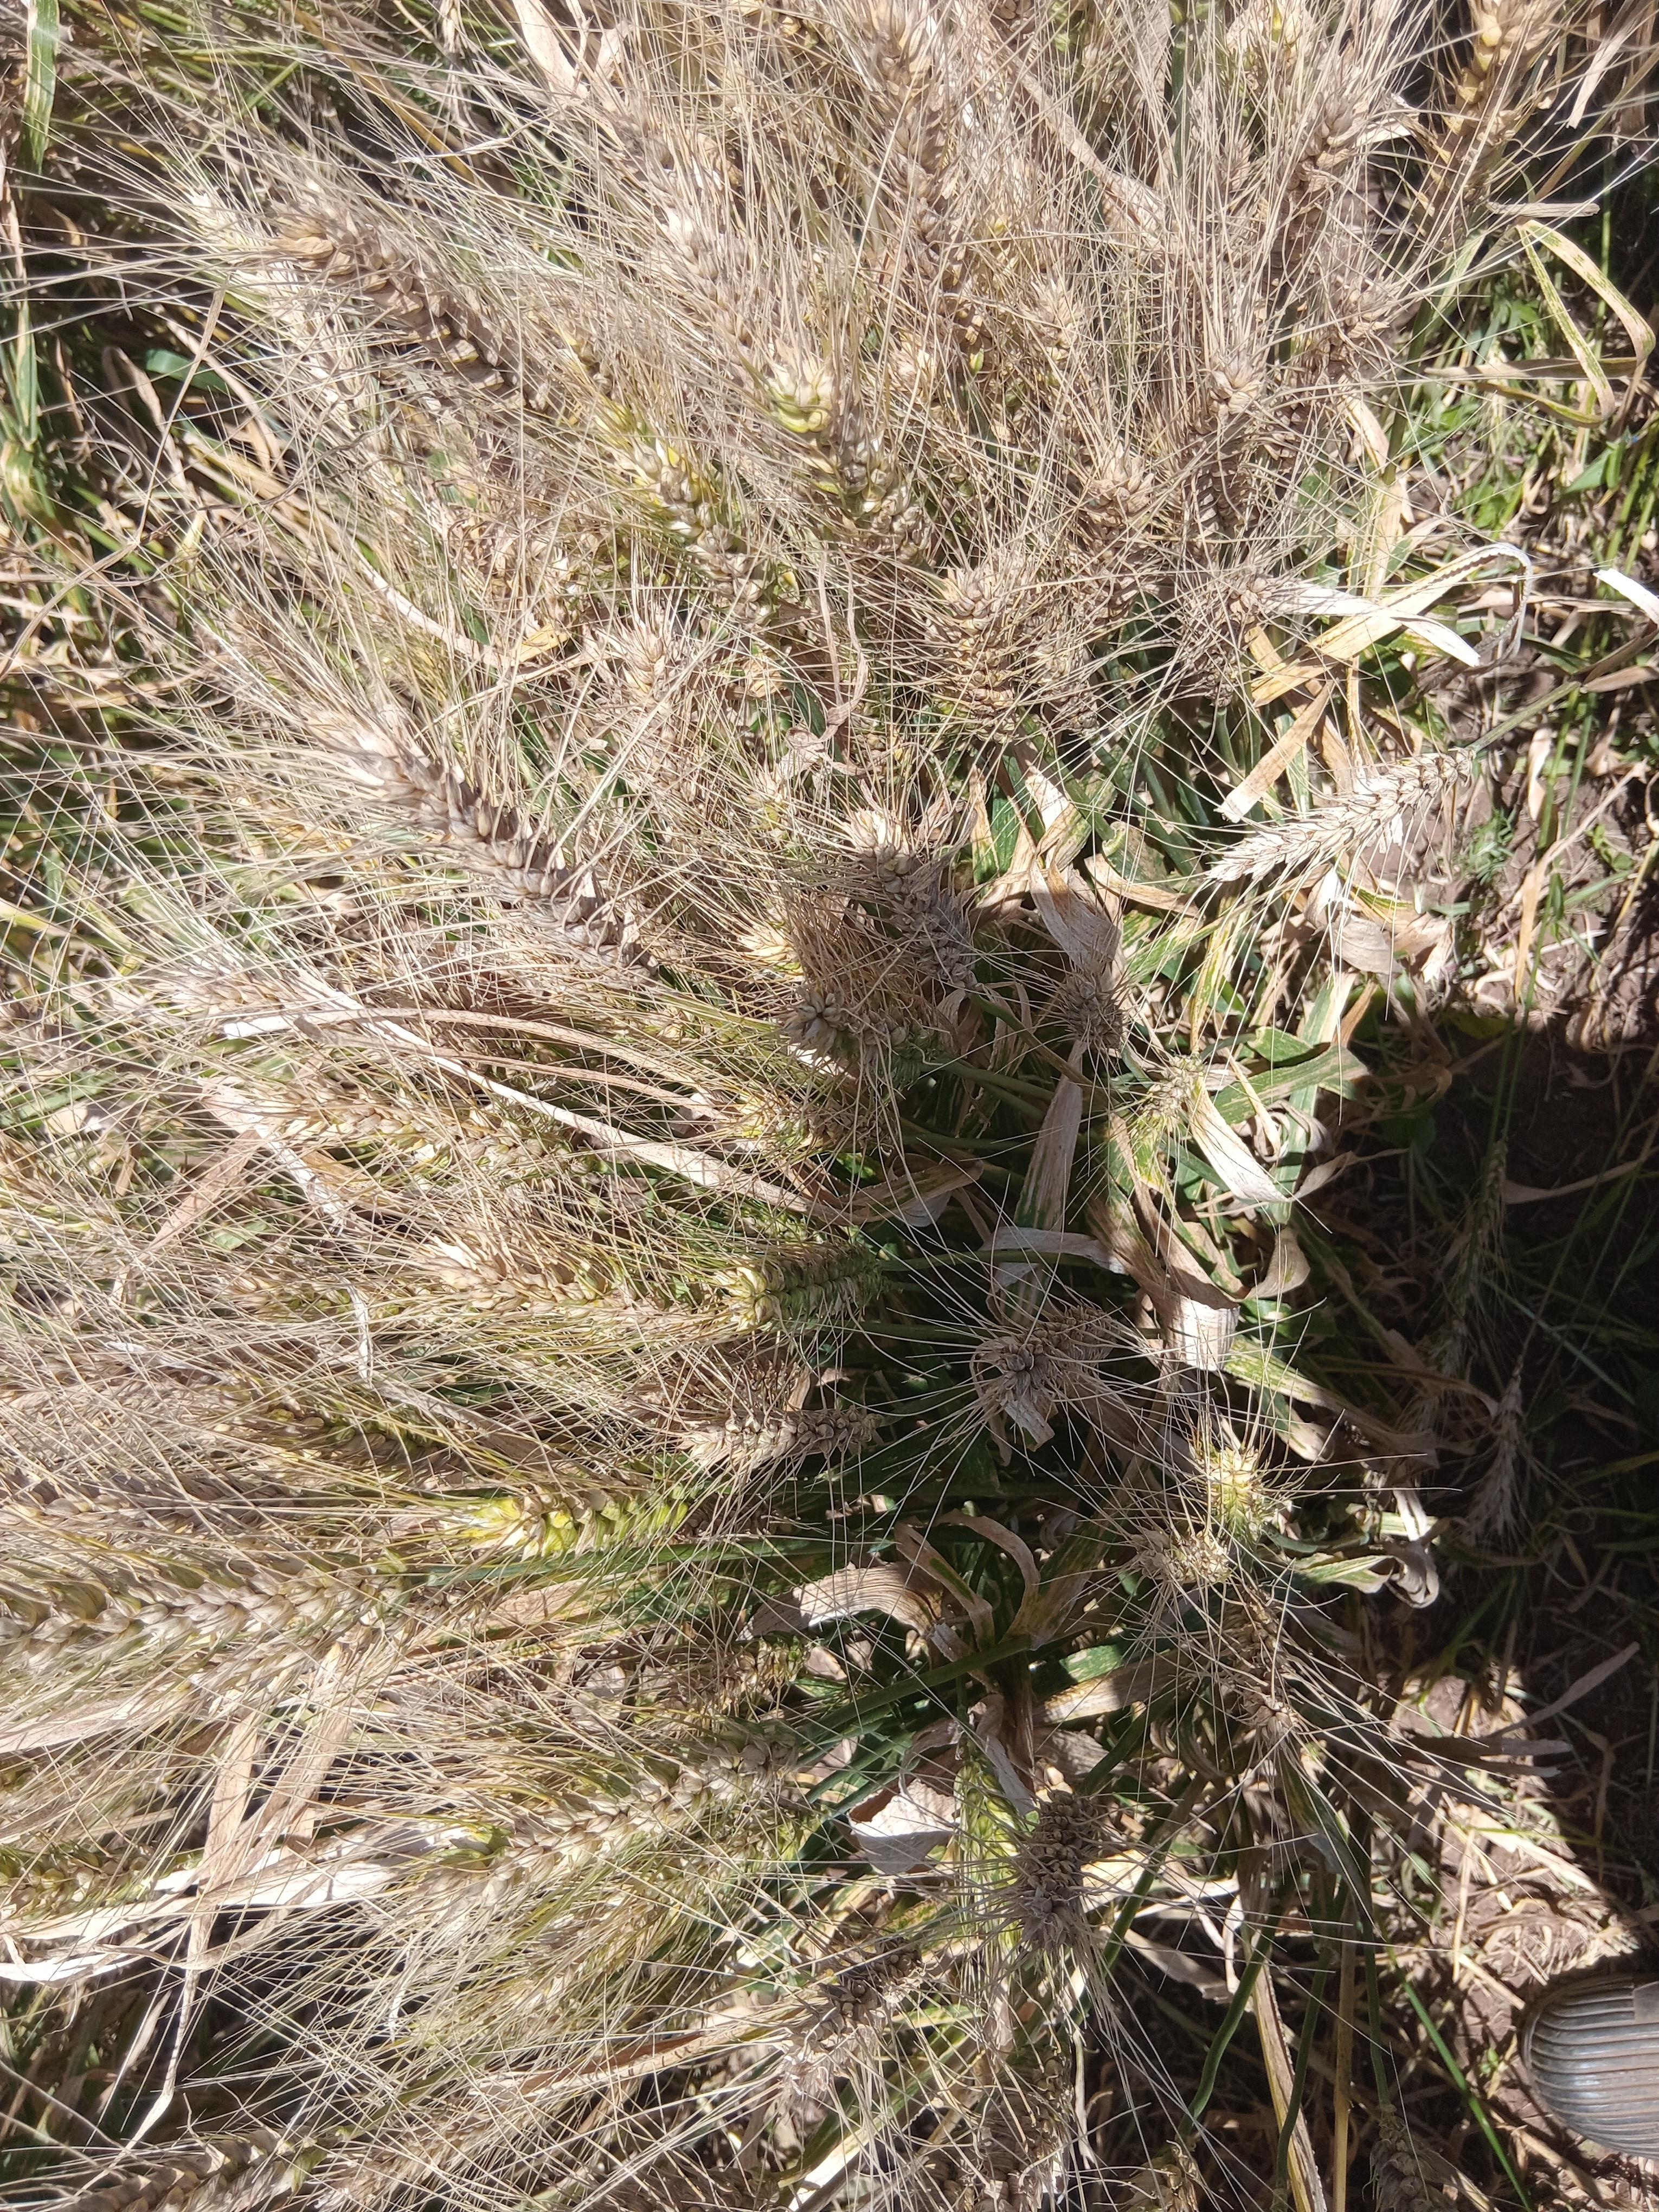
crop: wheat
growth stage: maturity
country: Kenya
